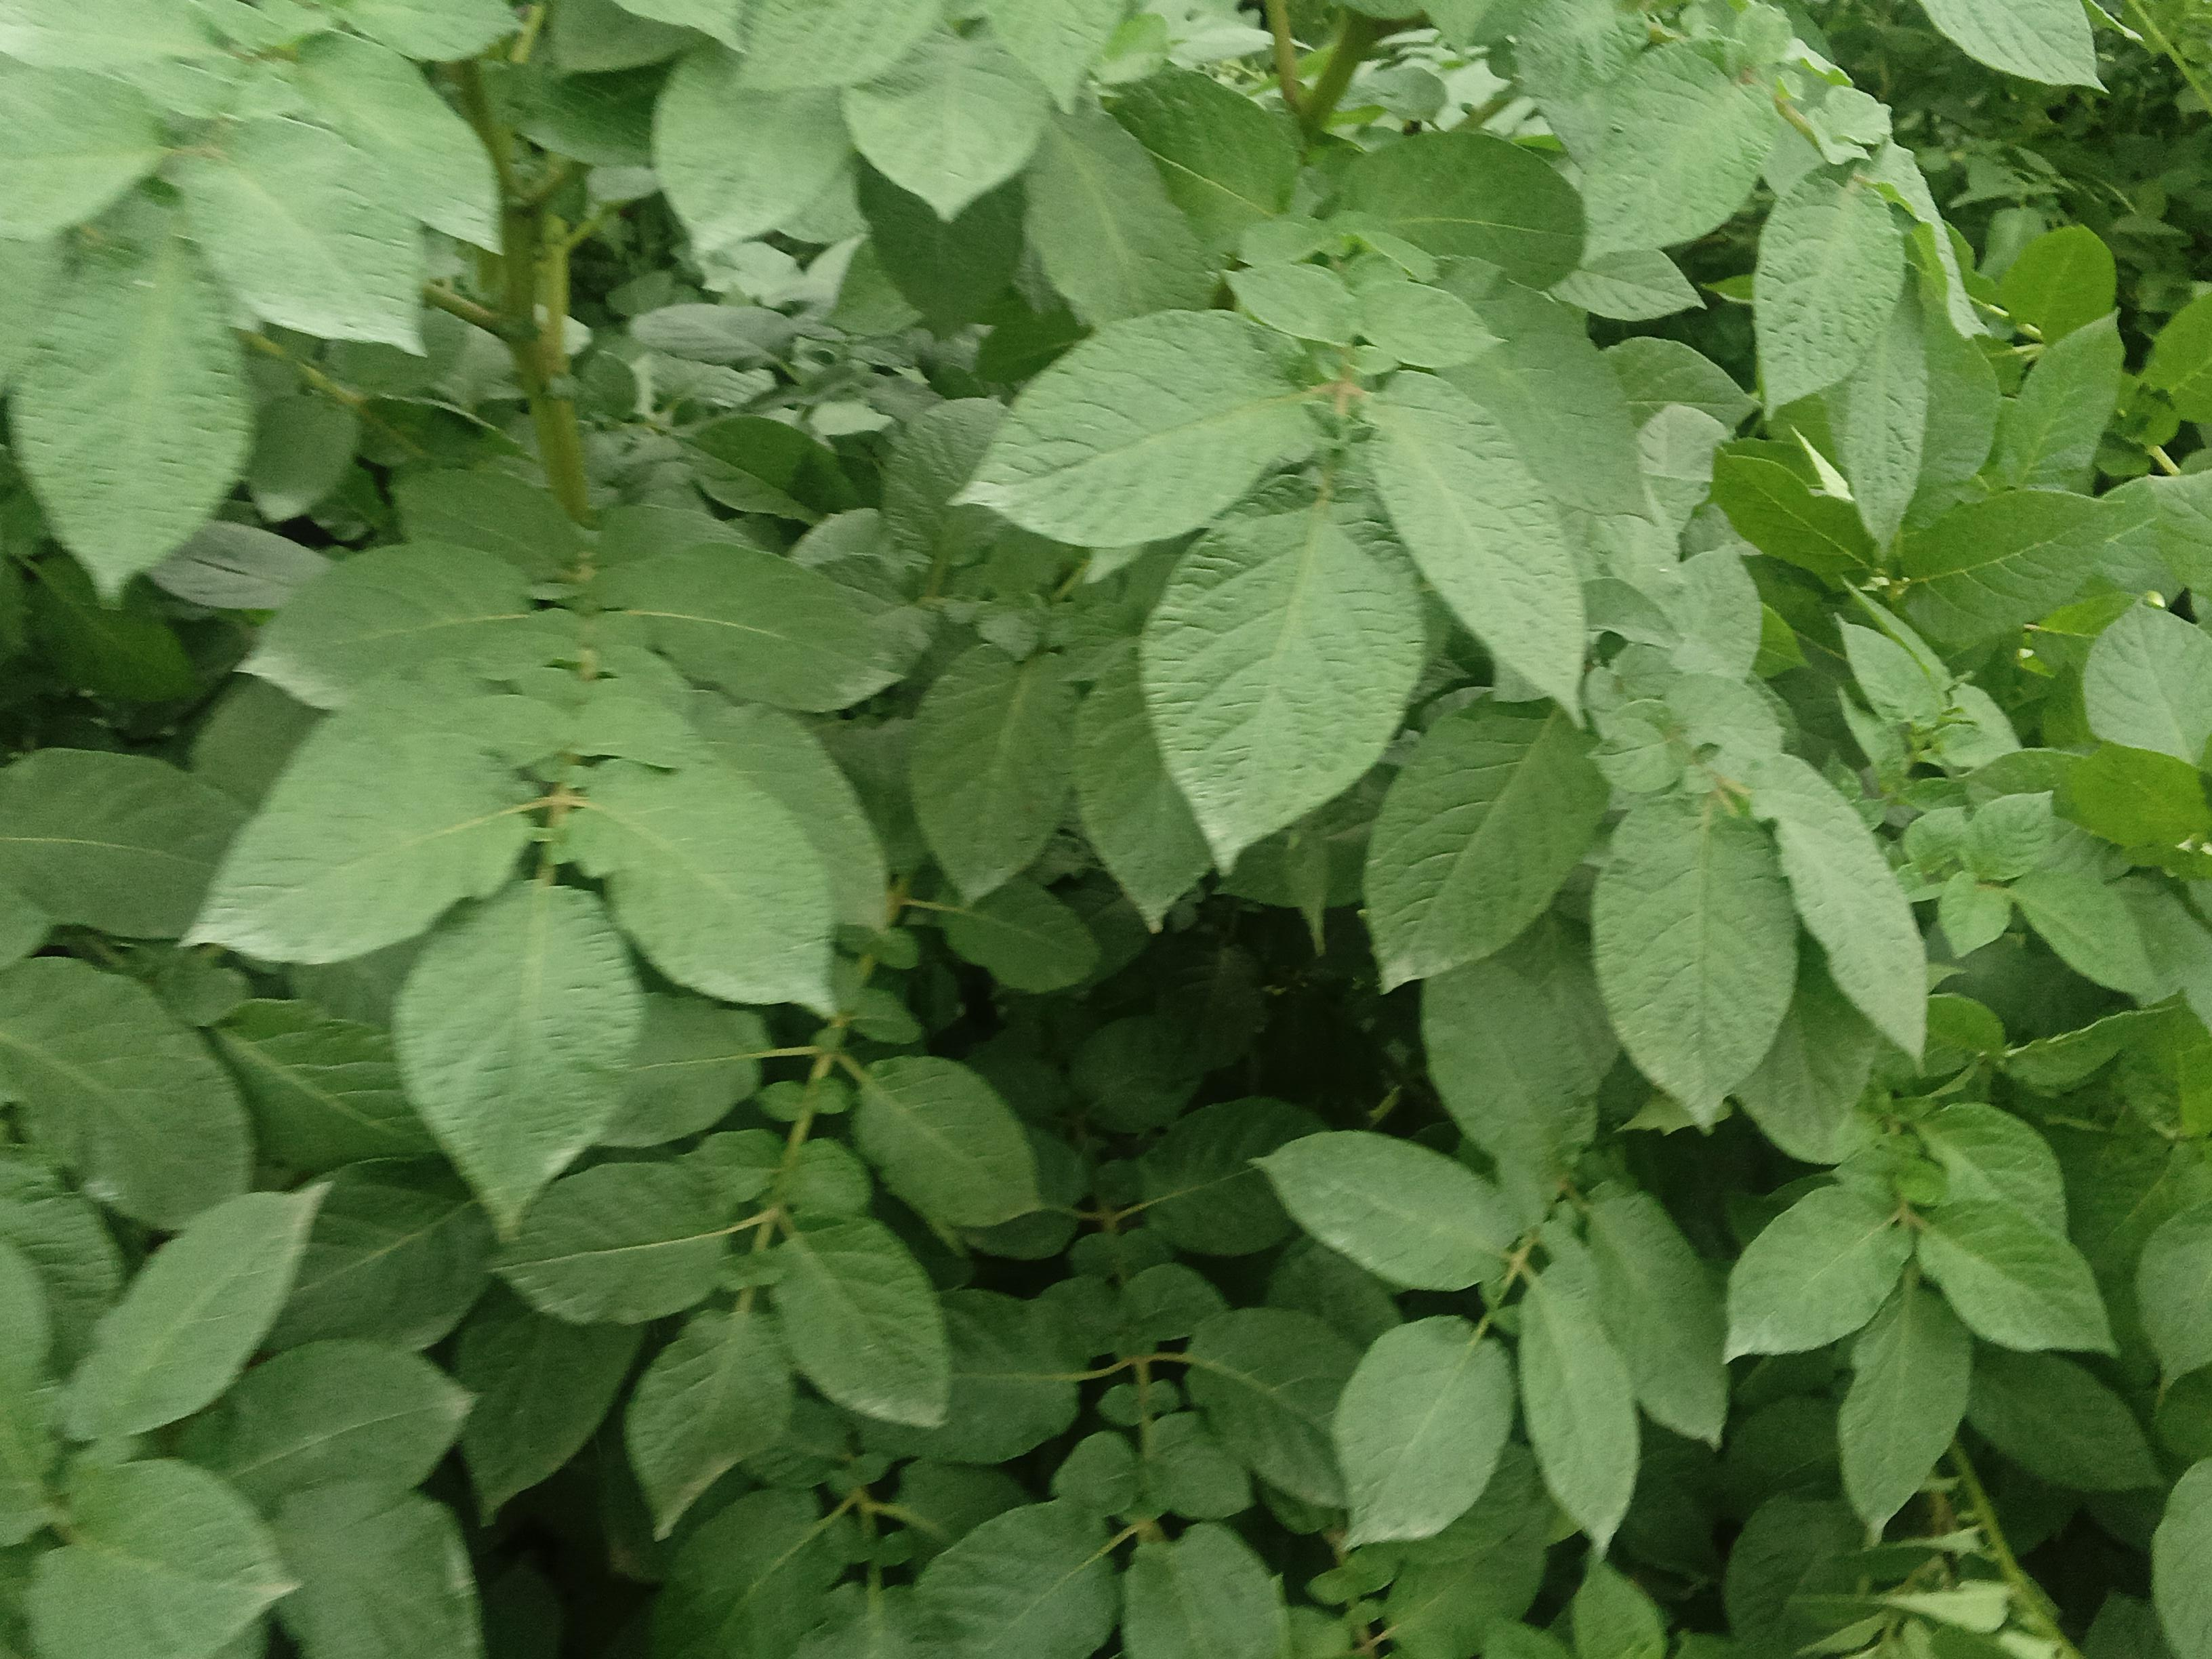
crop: potato
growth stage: flowering
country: Kenya
